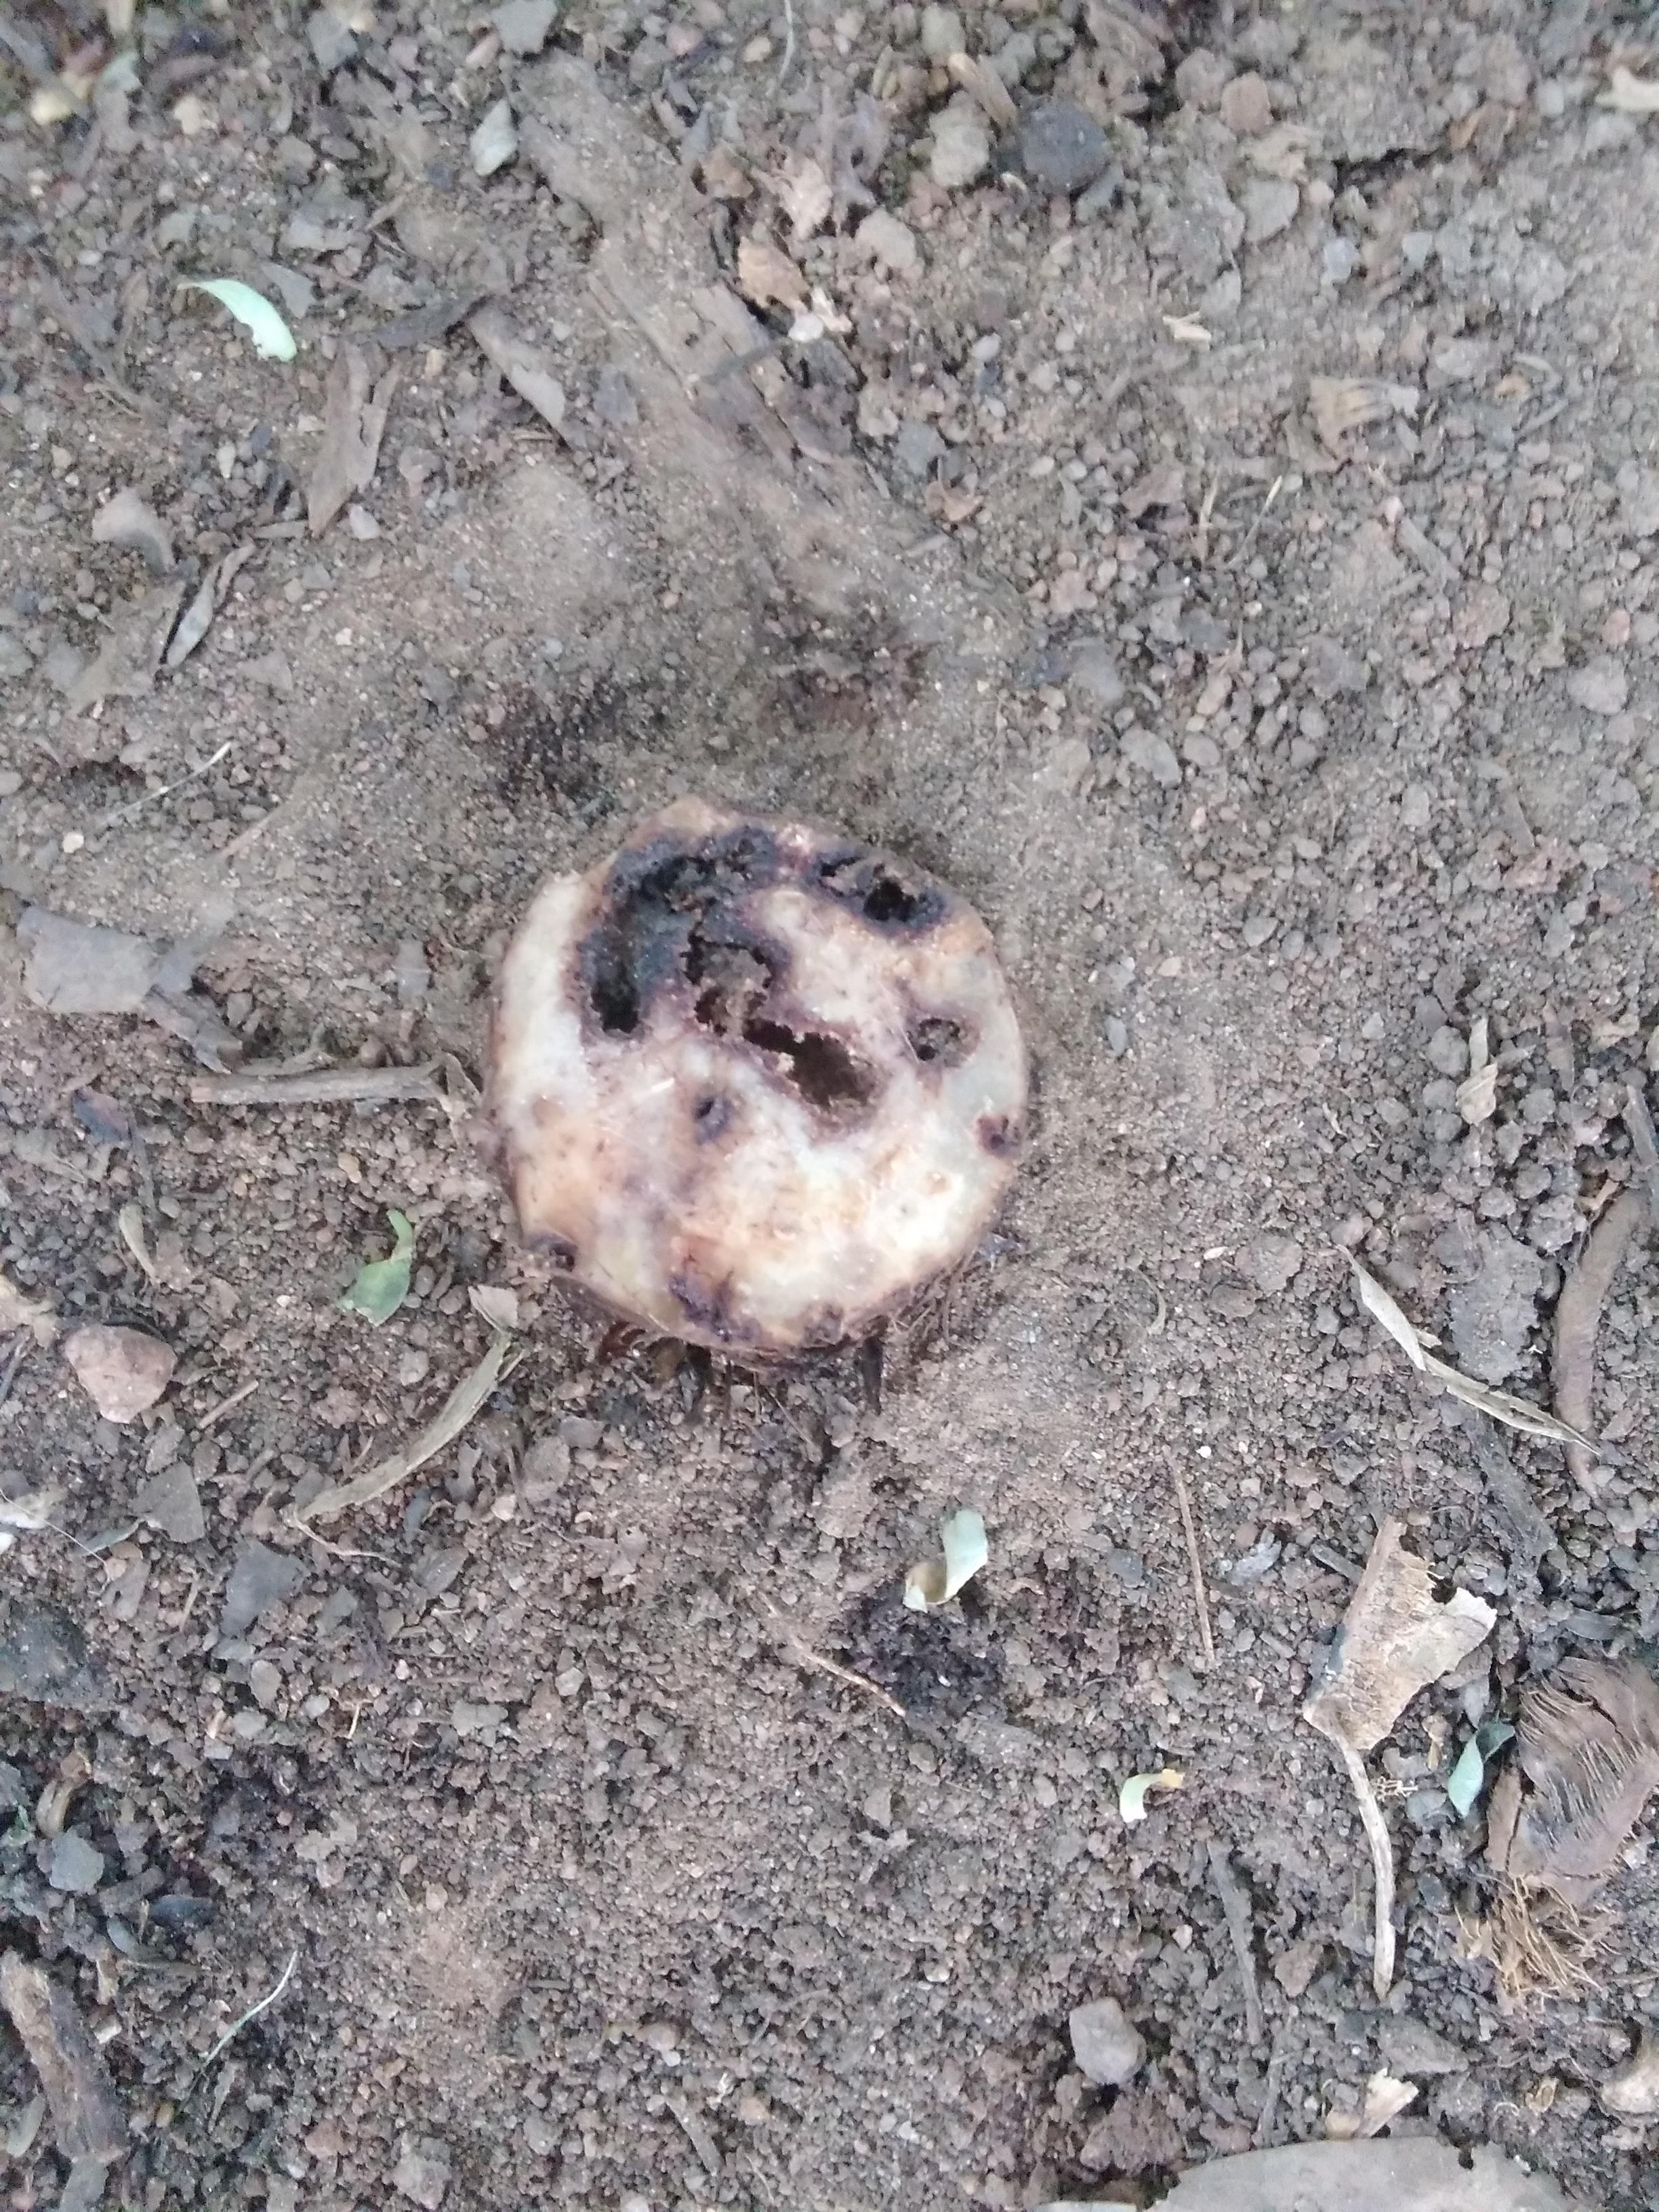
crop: banana
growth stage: vegetative
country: Tanzania
